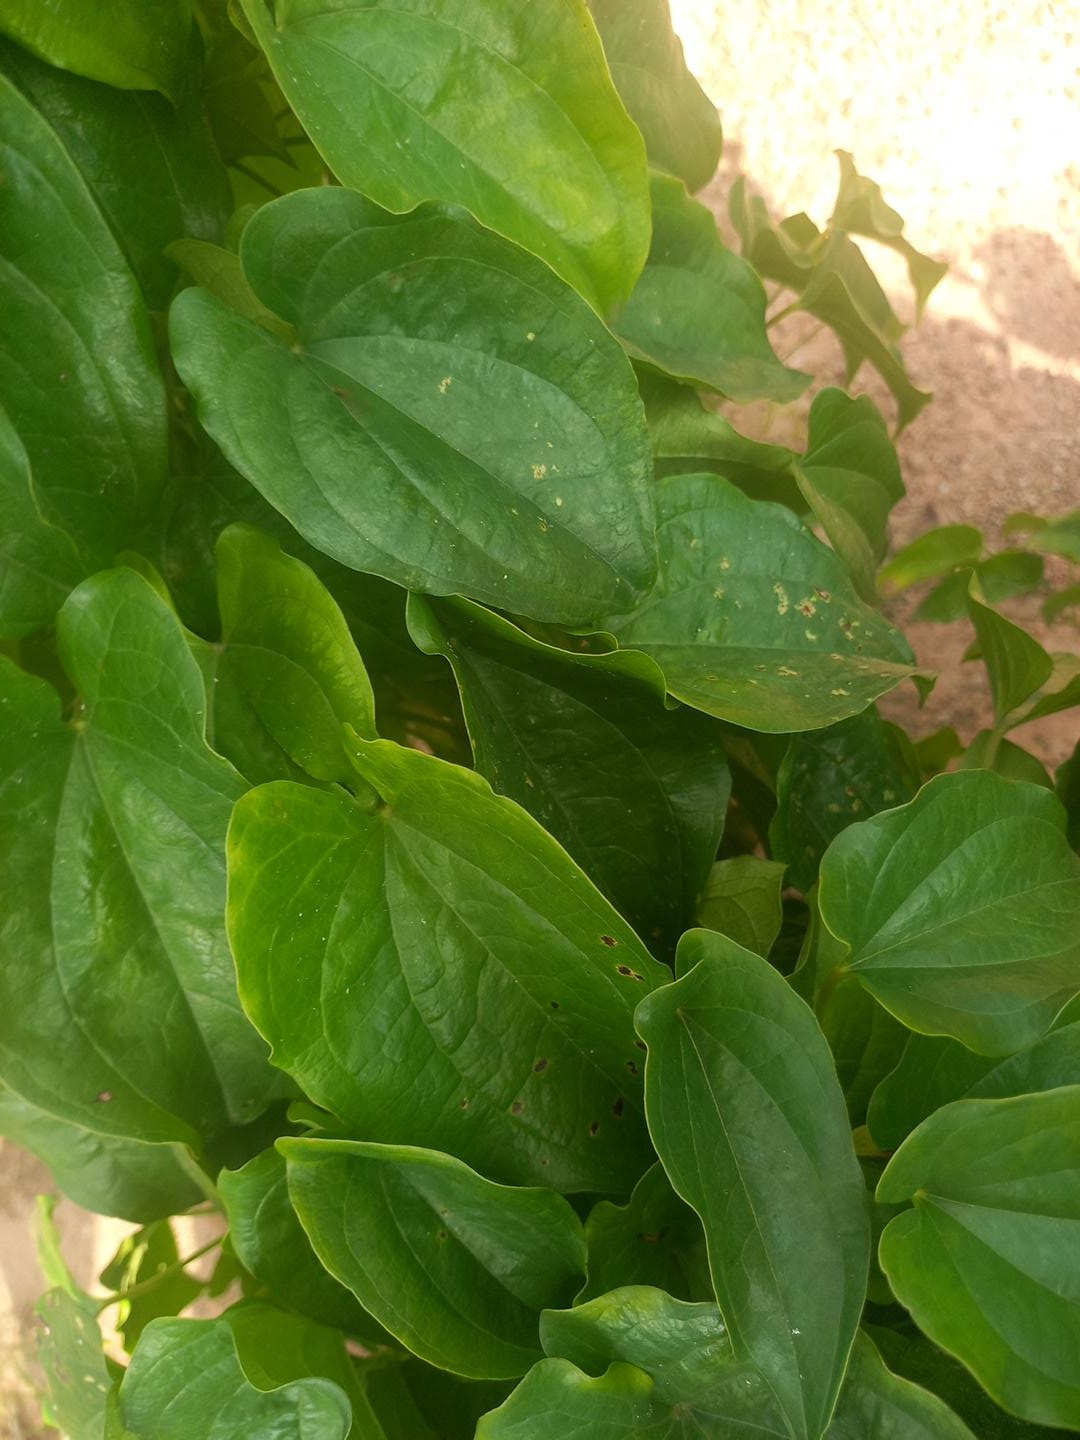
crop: yam
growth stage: vegetative
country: Nigeria
